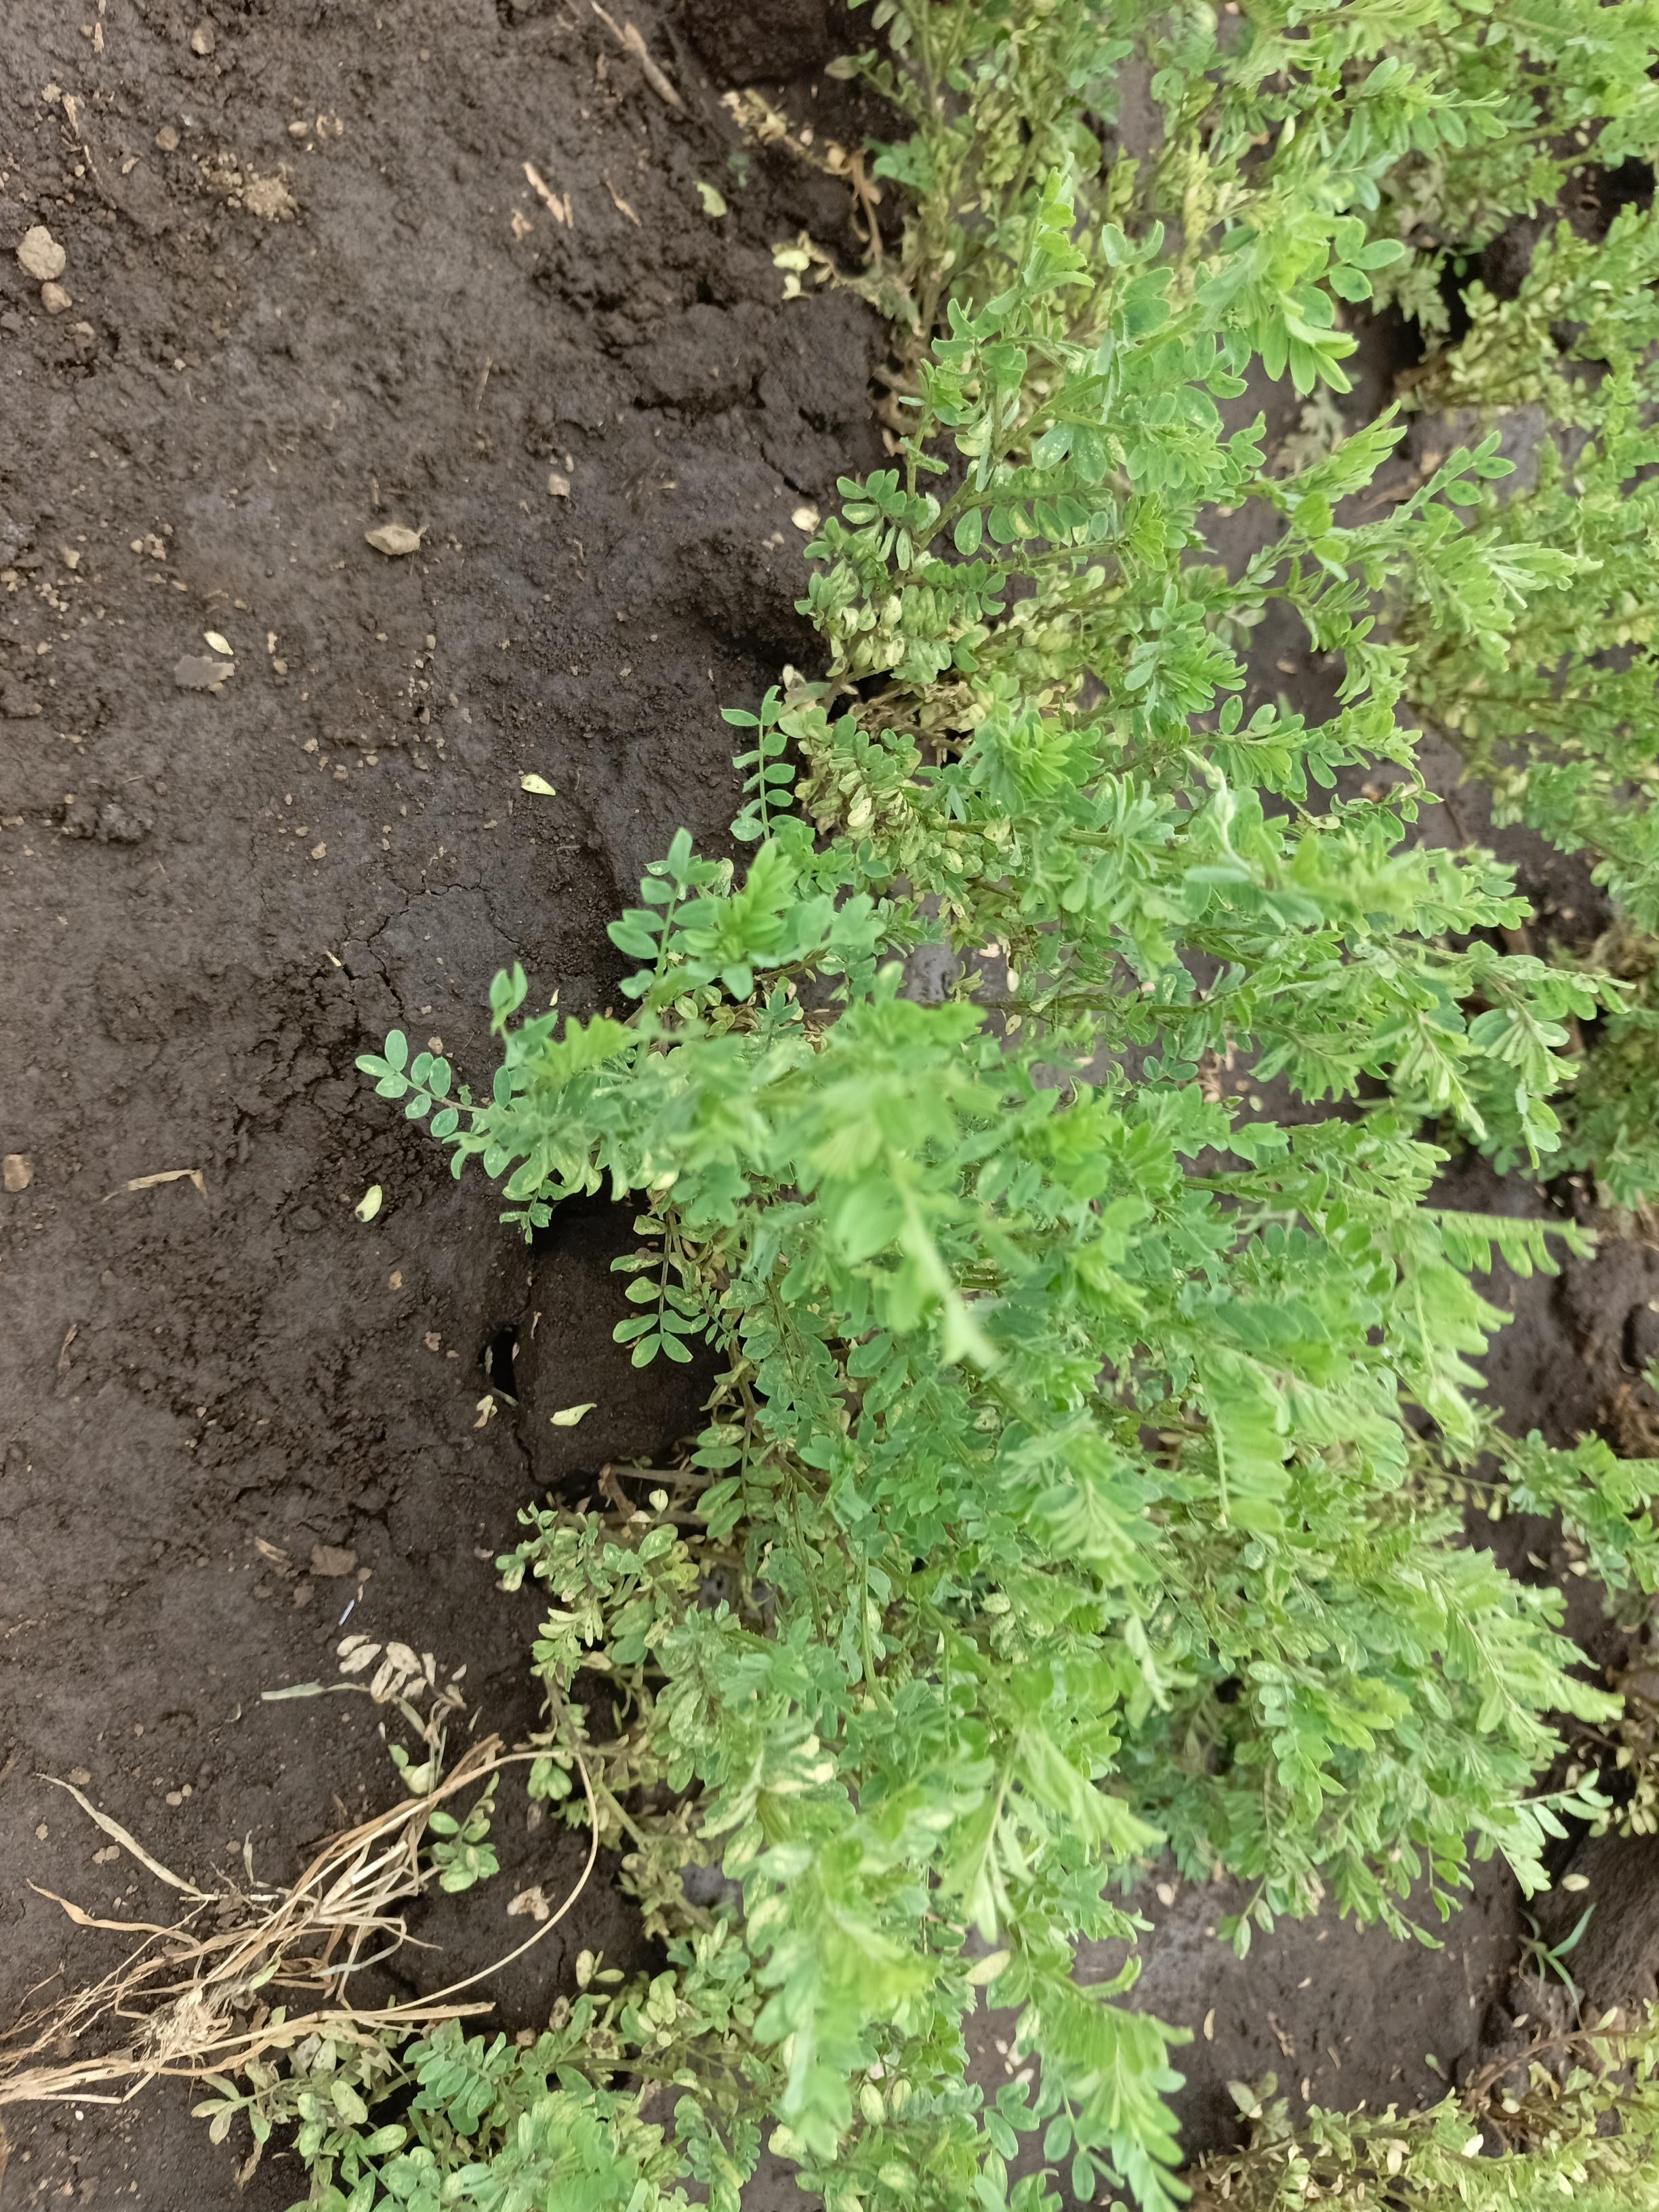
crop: lentil
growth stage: vegetative
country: Tanzania
